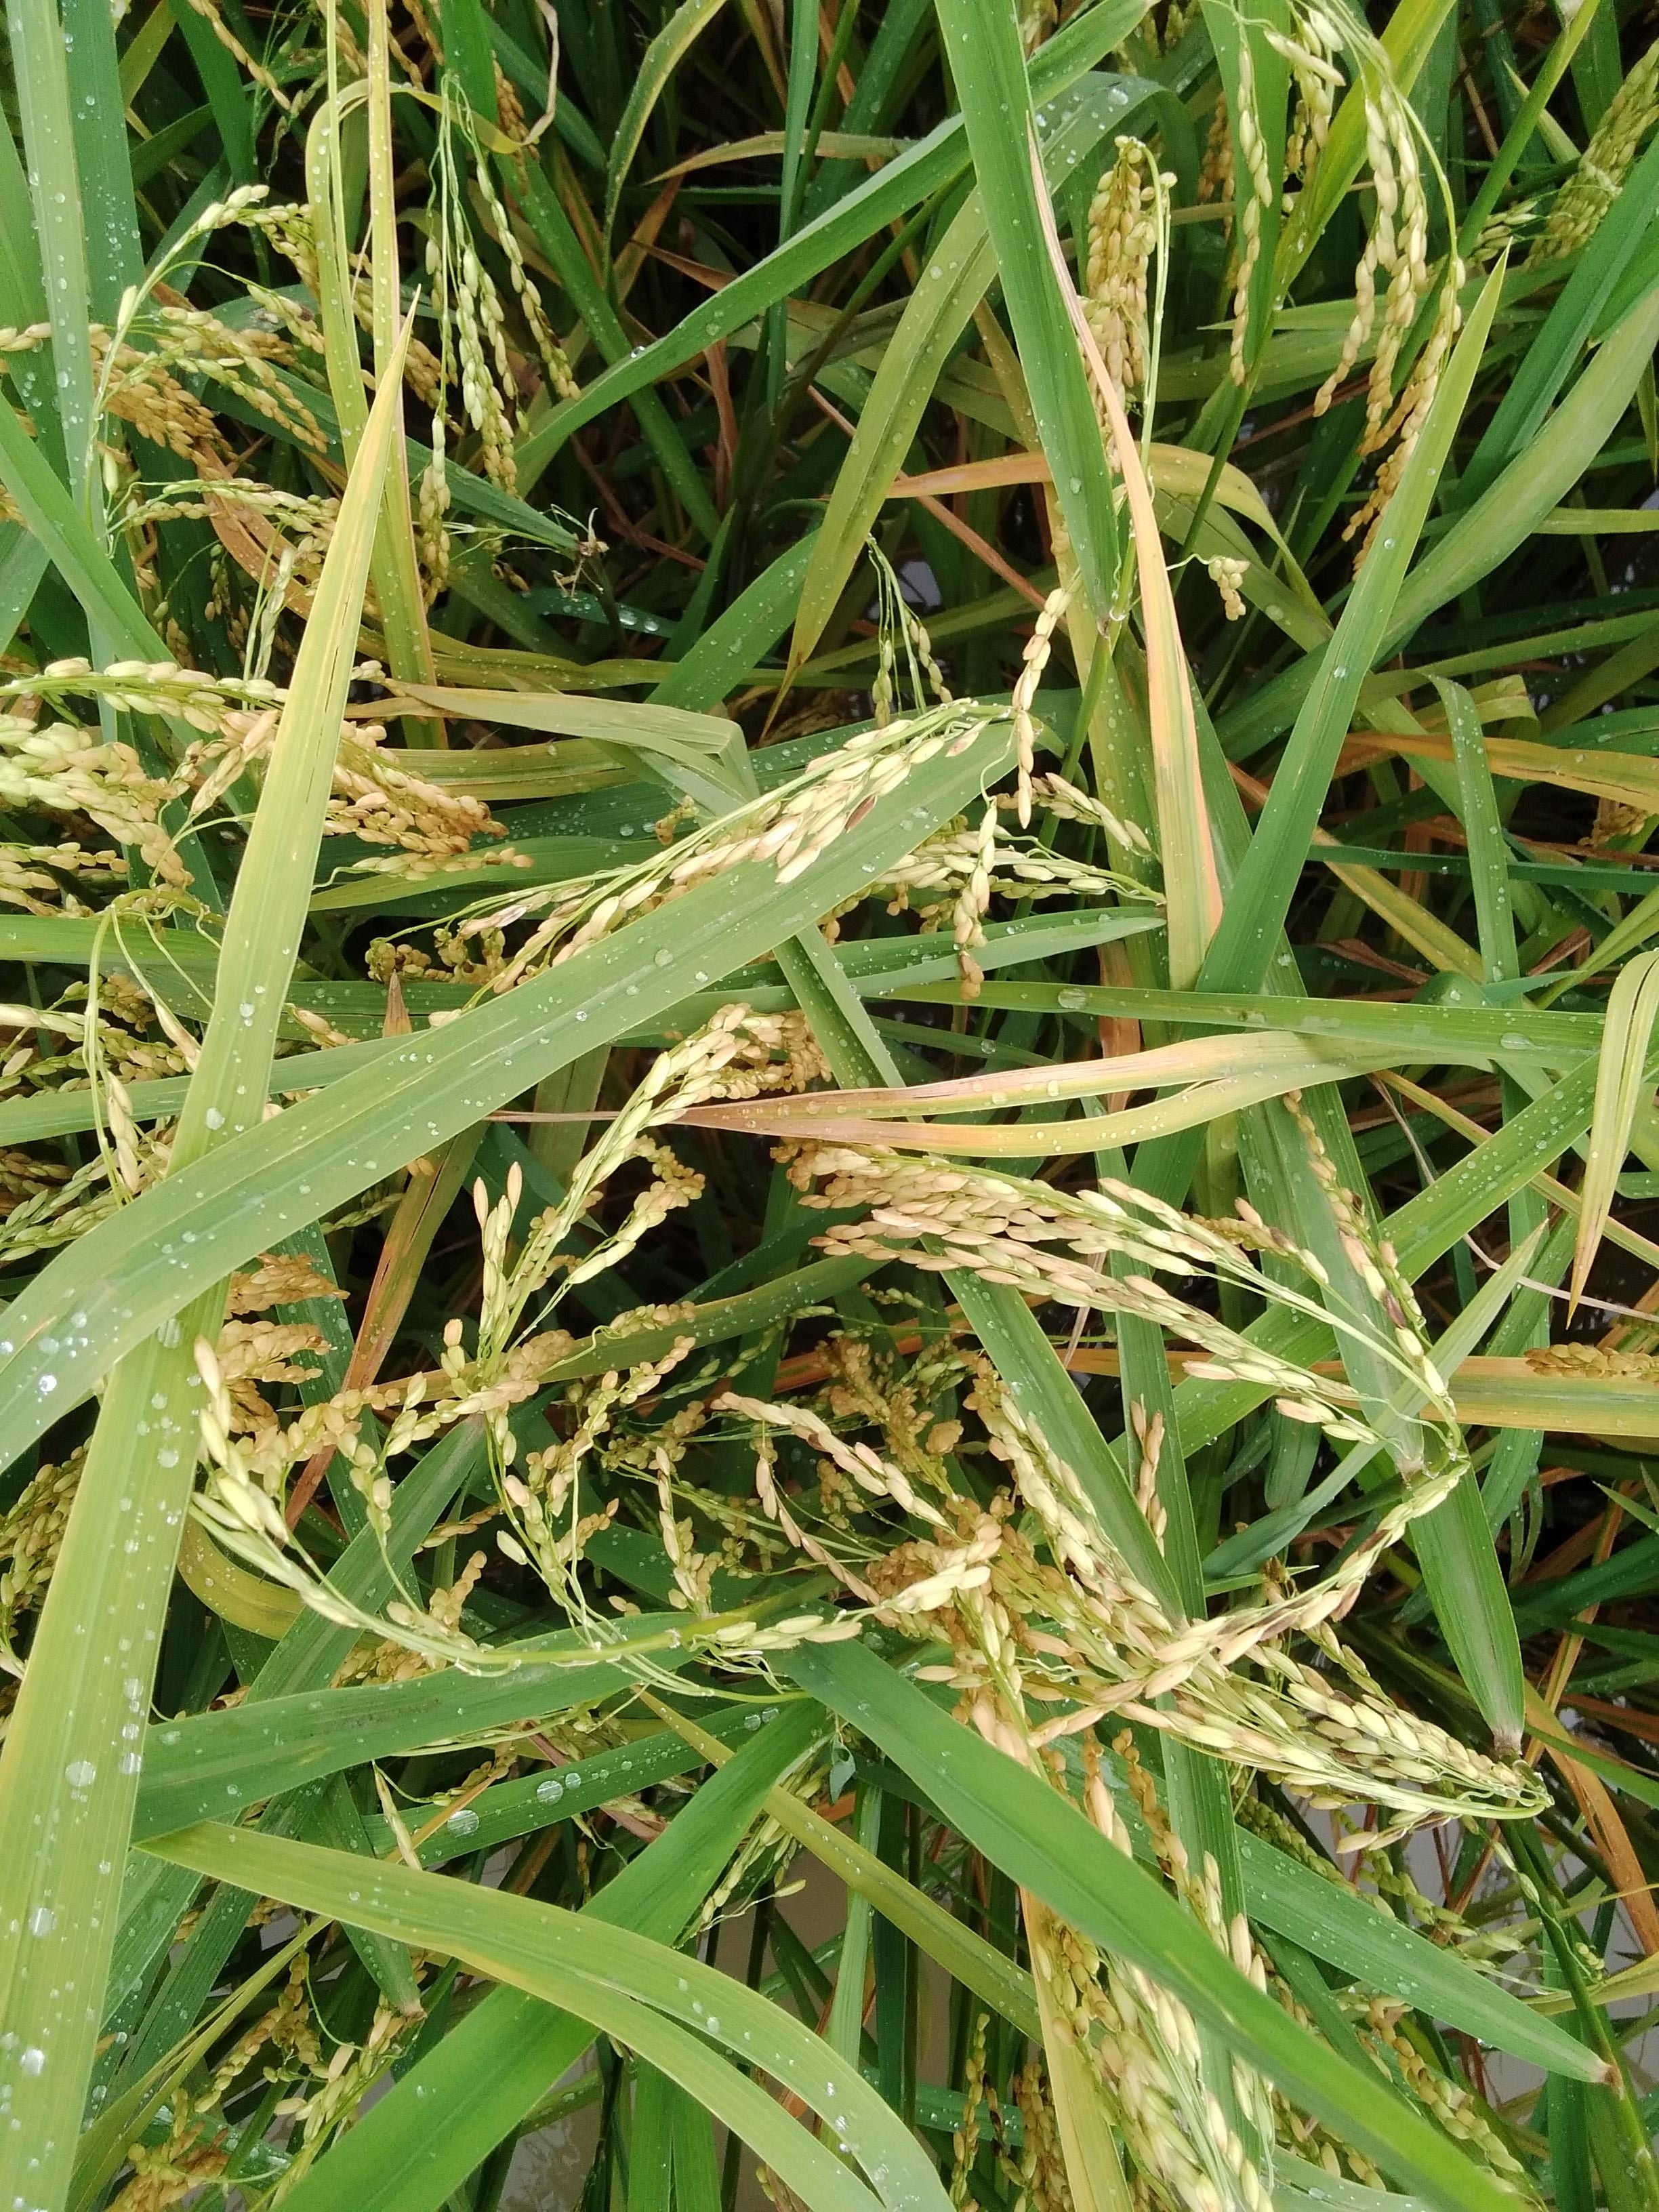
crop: rice
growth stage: ripening
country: Nigeria
